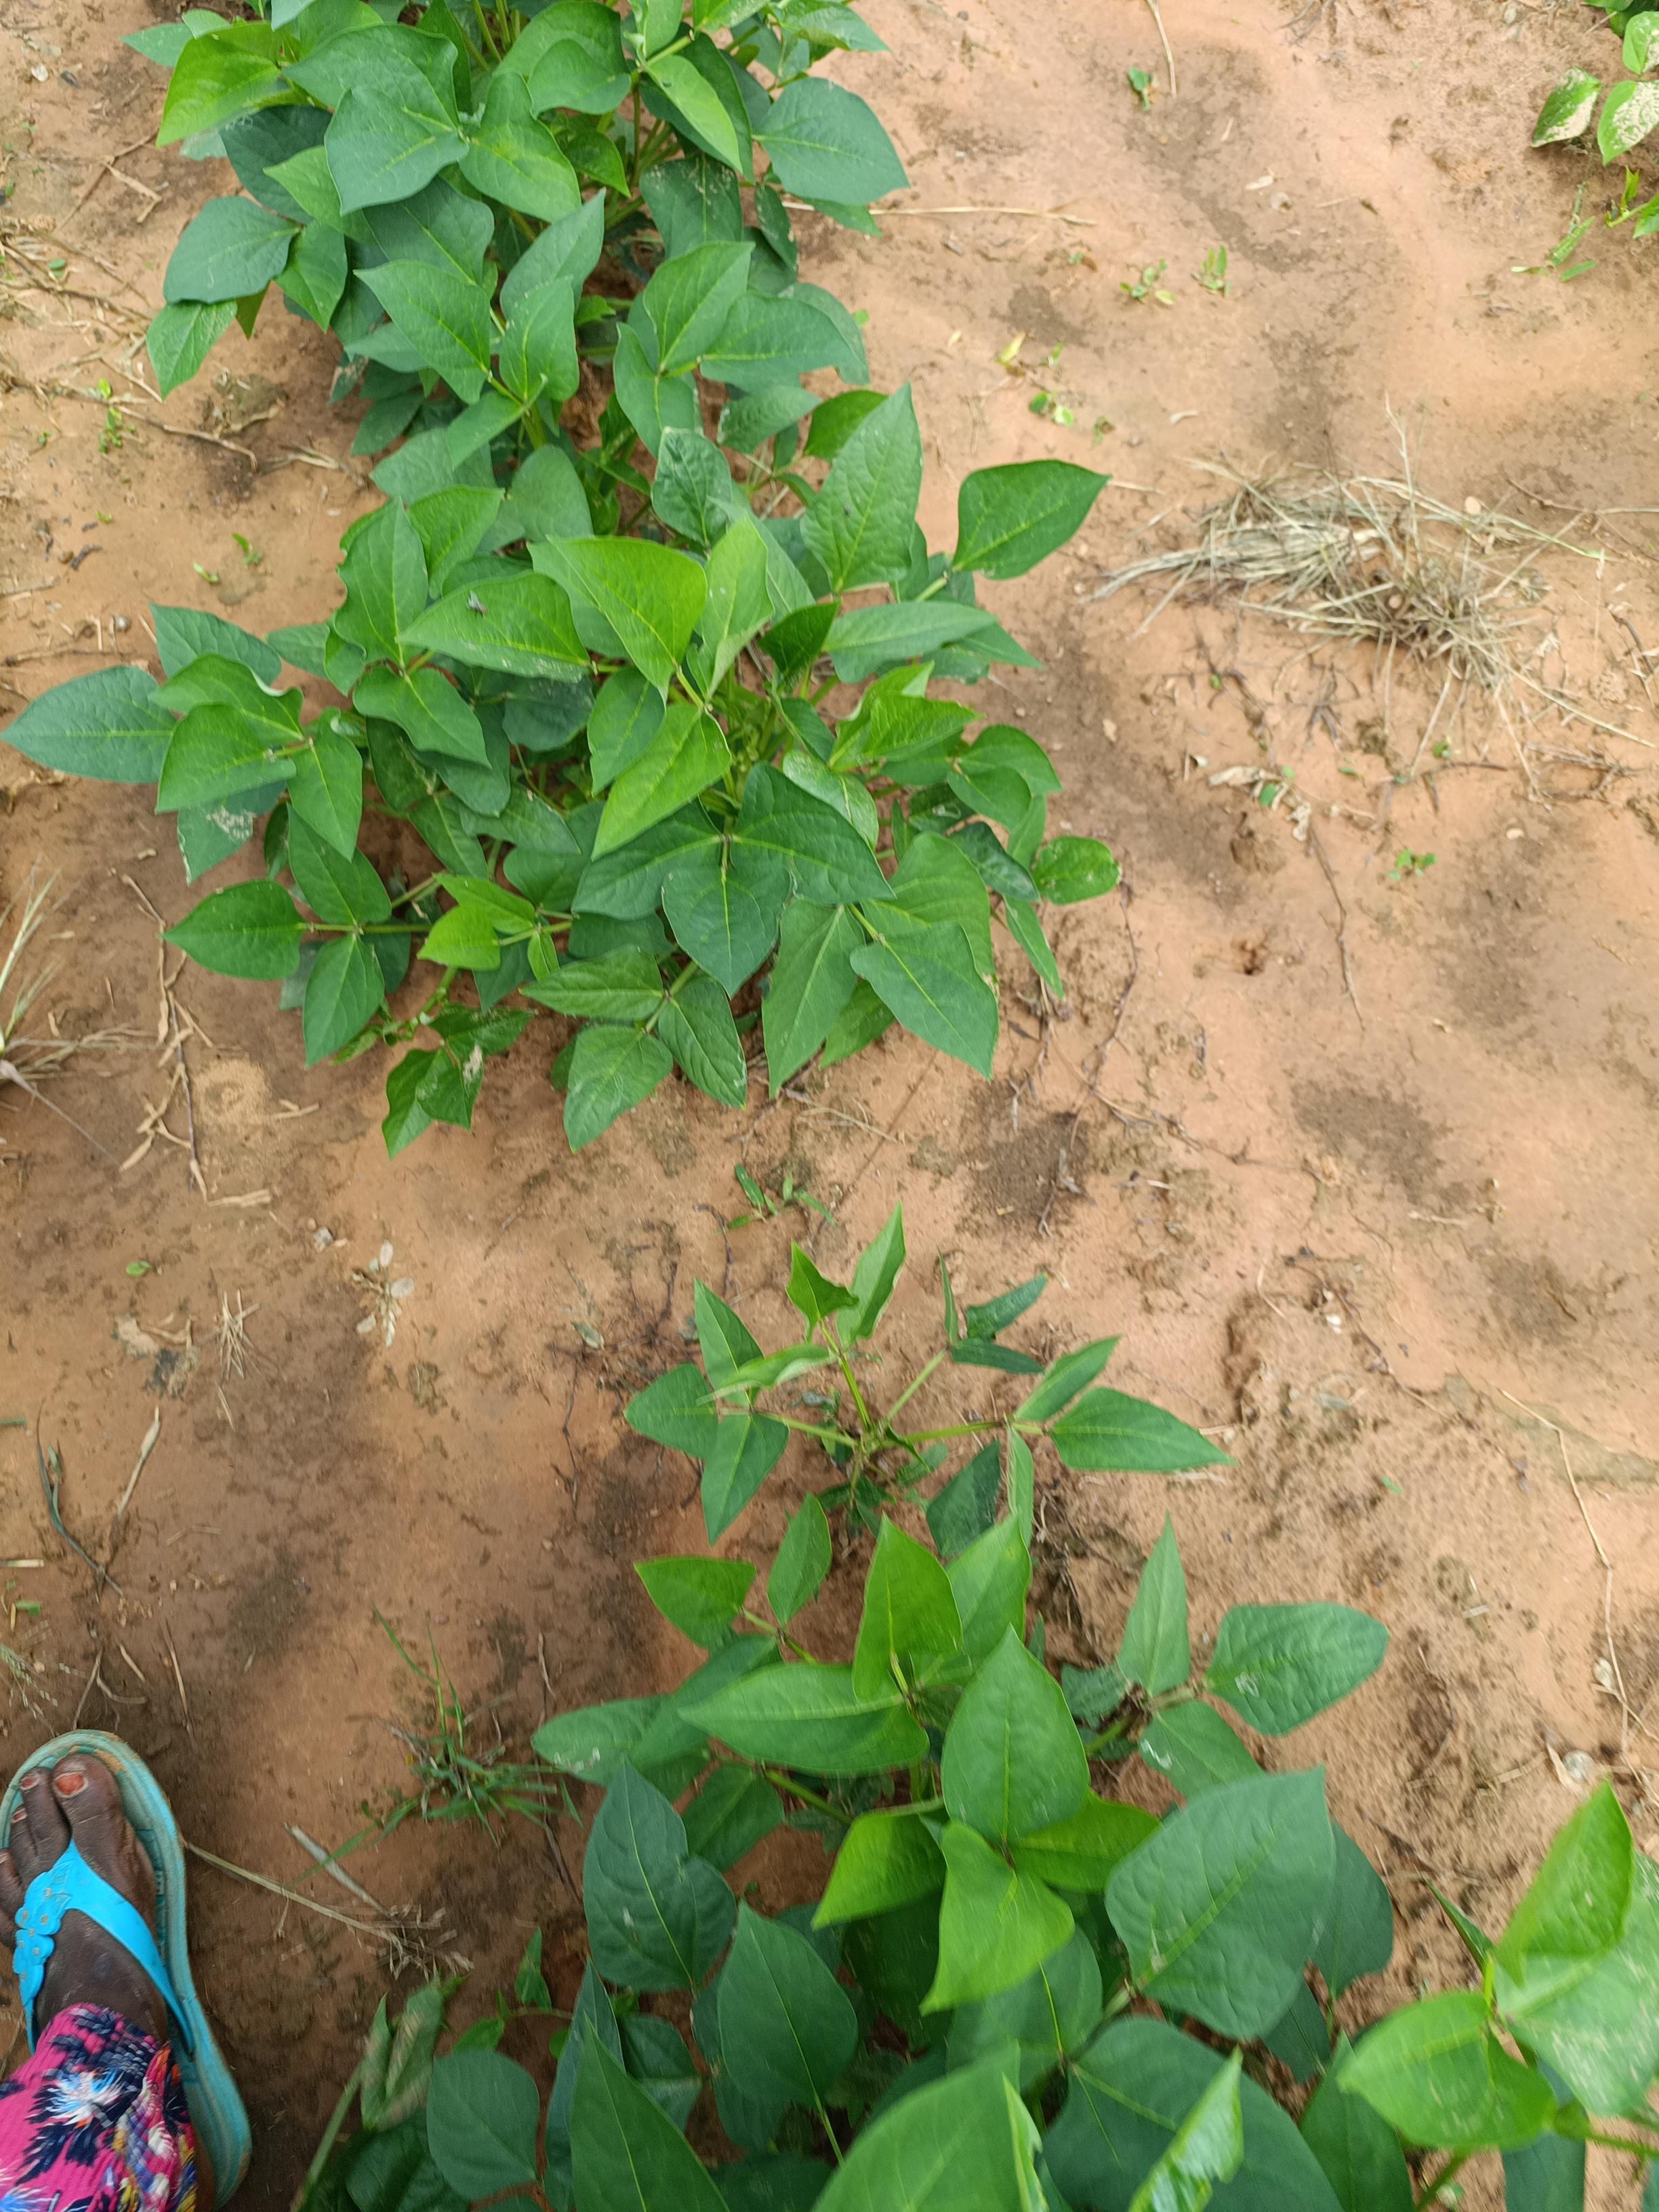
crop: cowpea
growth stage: emergence
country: Nigeria
